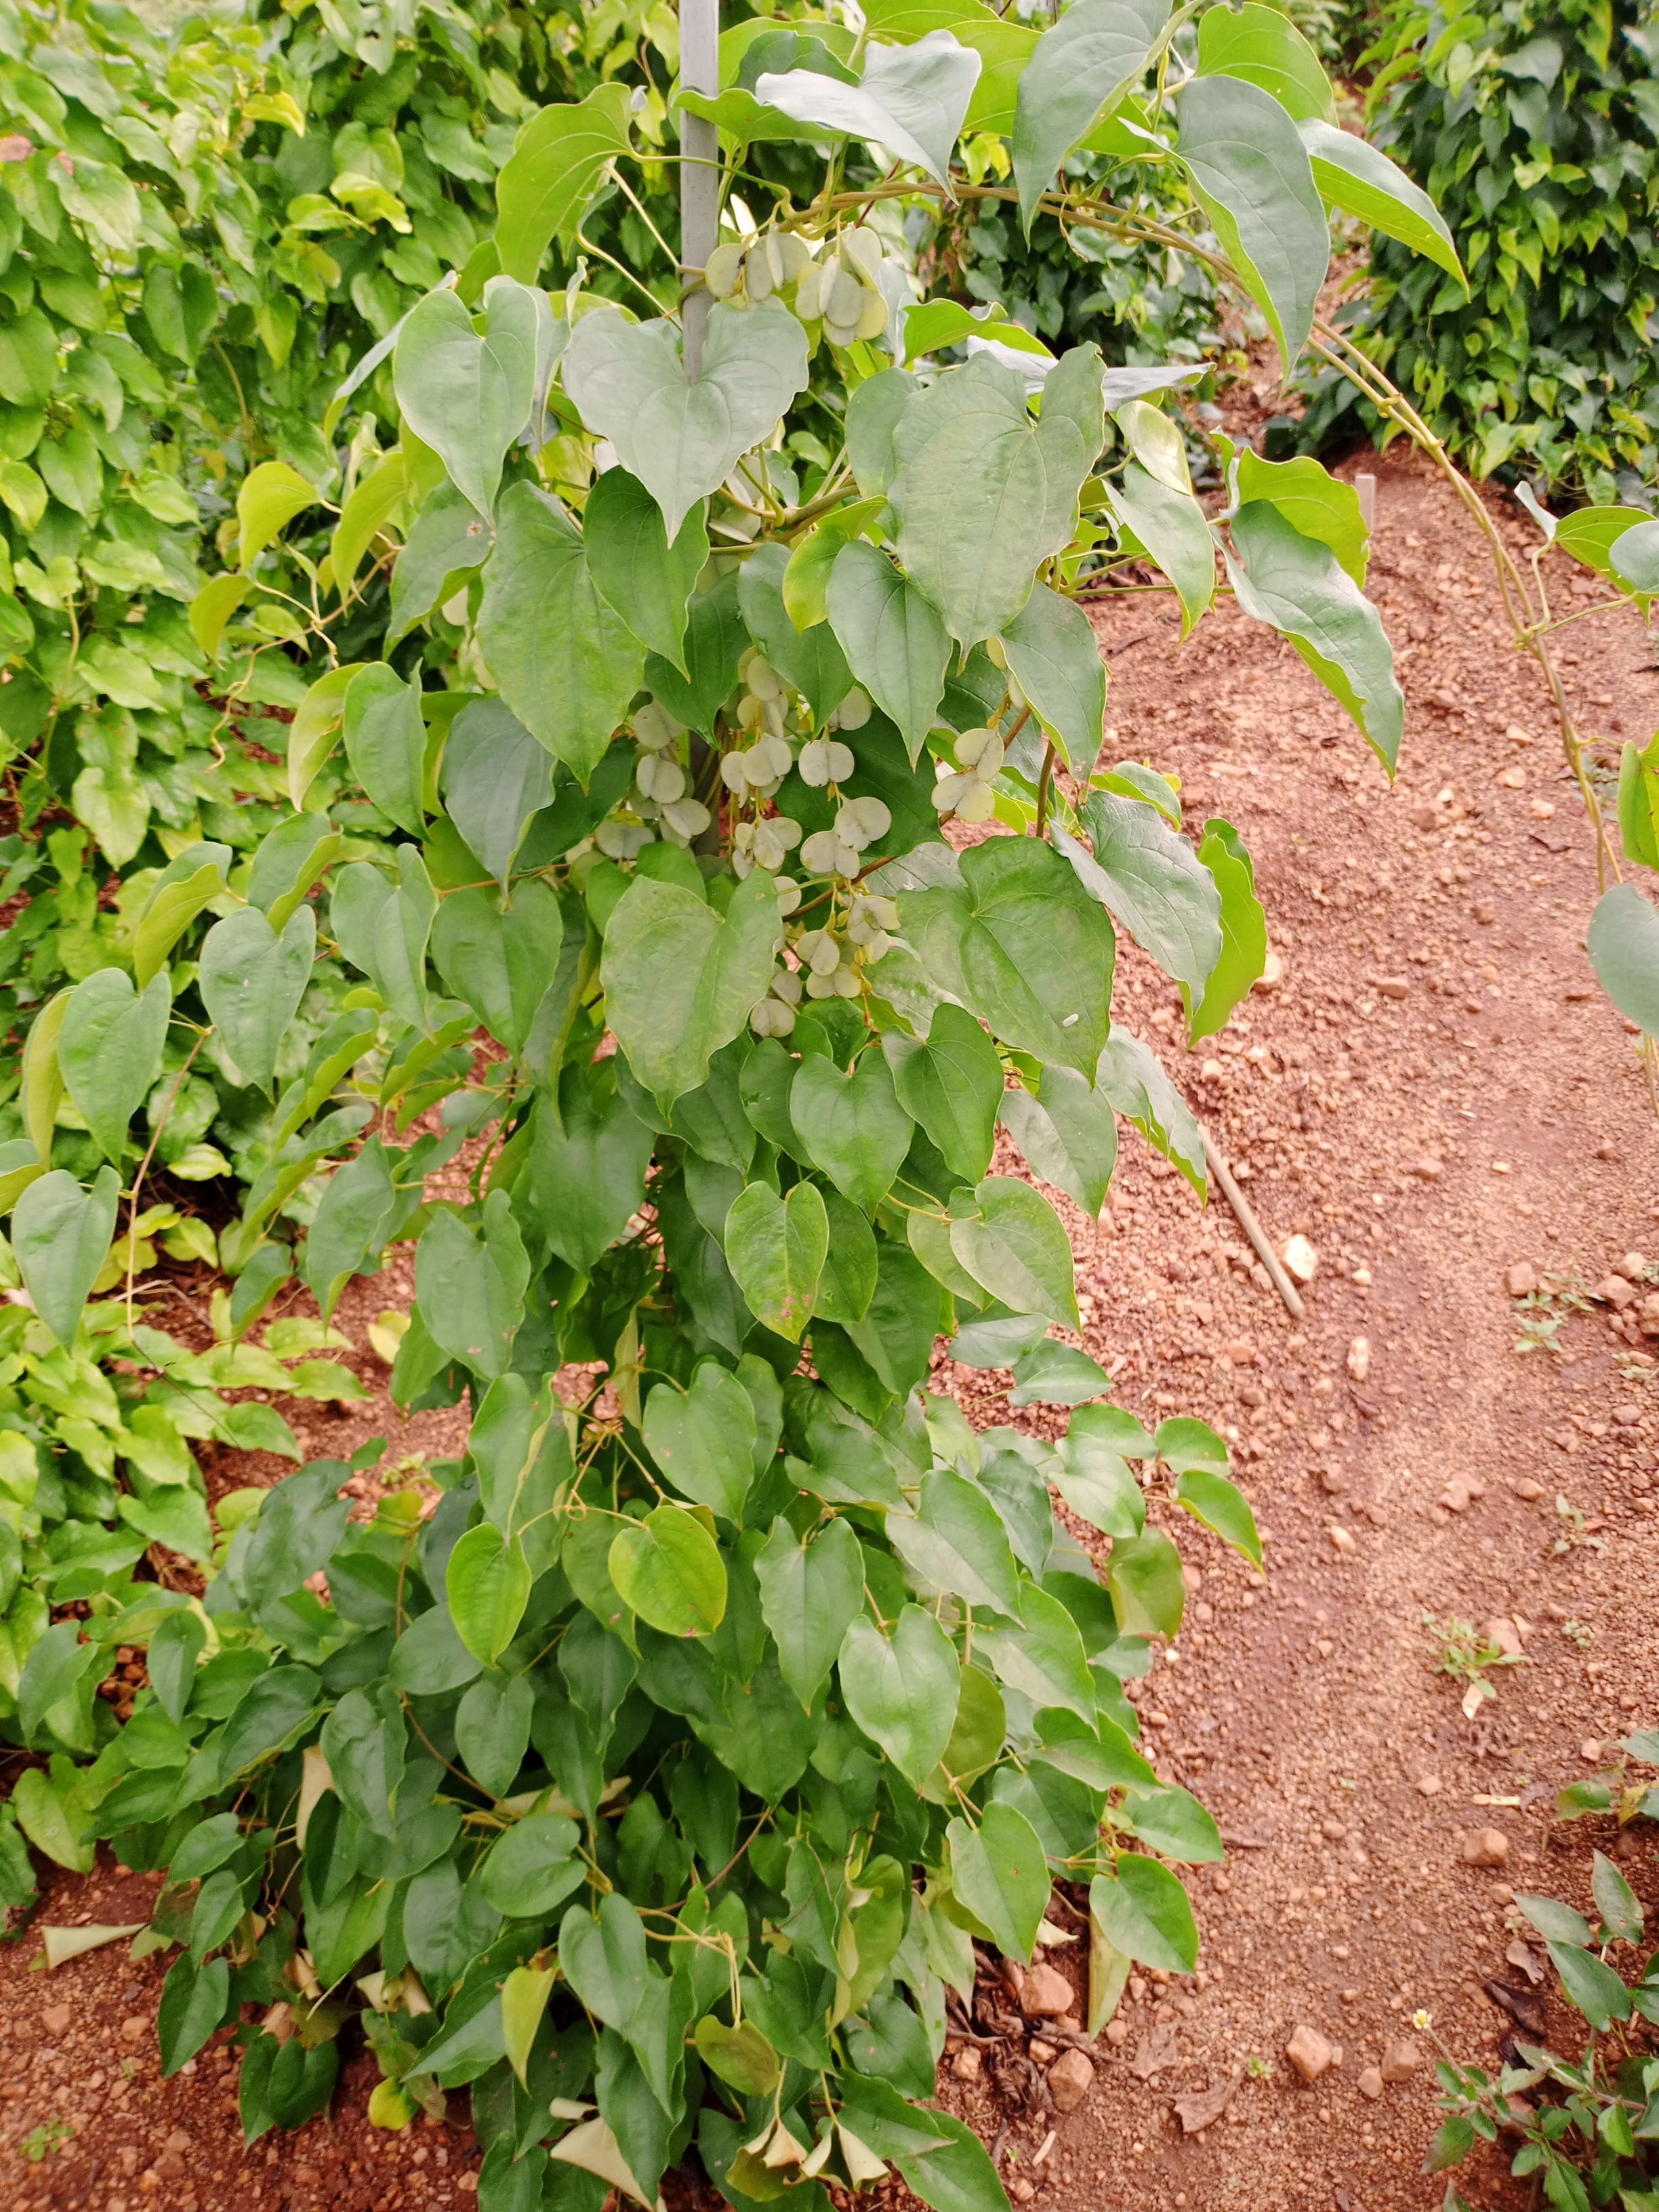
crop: yam
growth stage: vegetative
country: Nigeria
